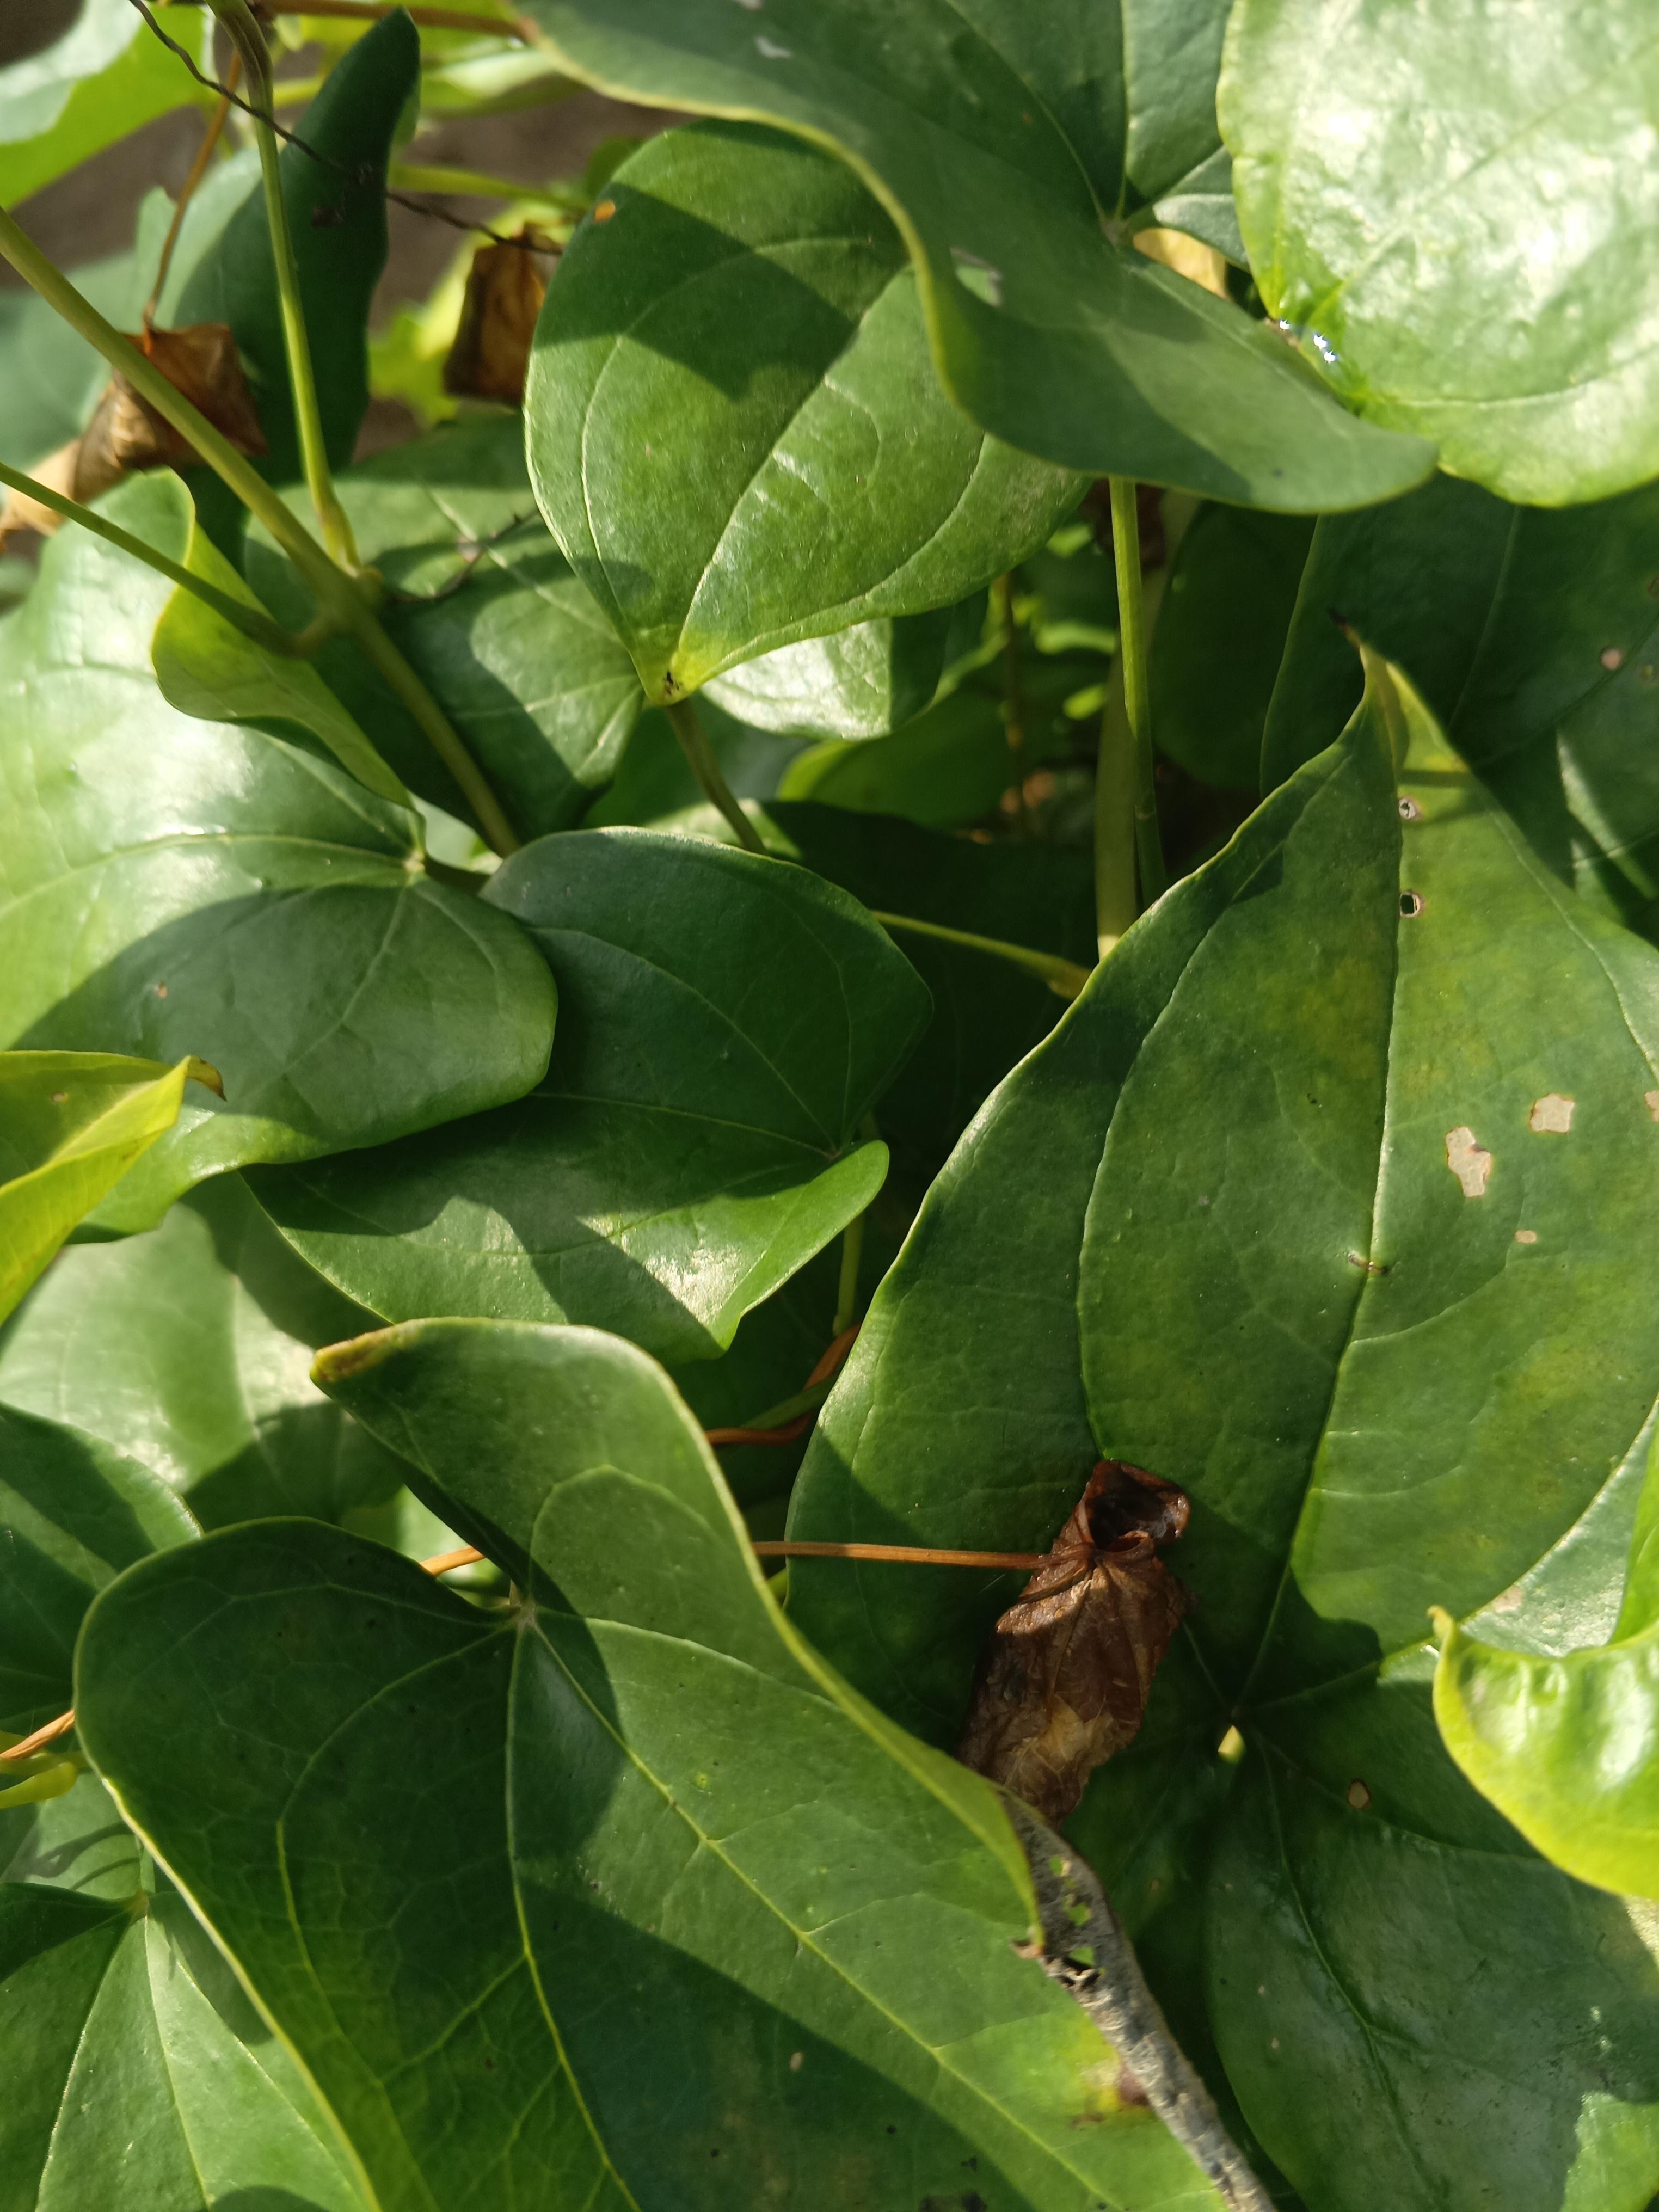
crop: yam
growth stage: vegetative
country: Nigeria
